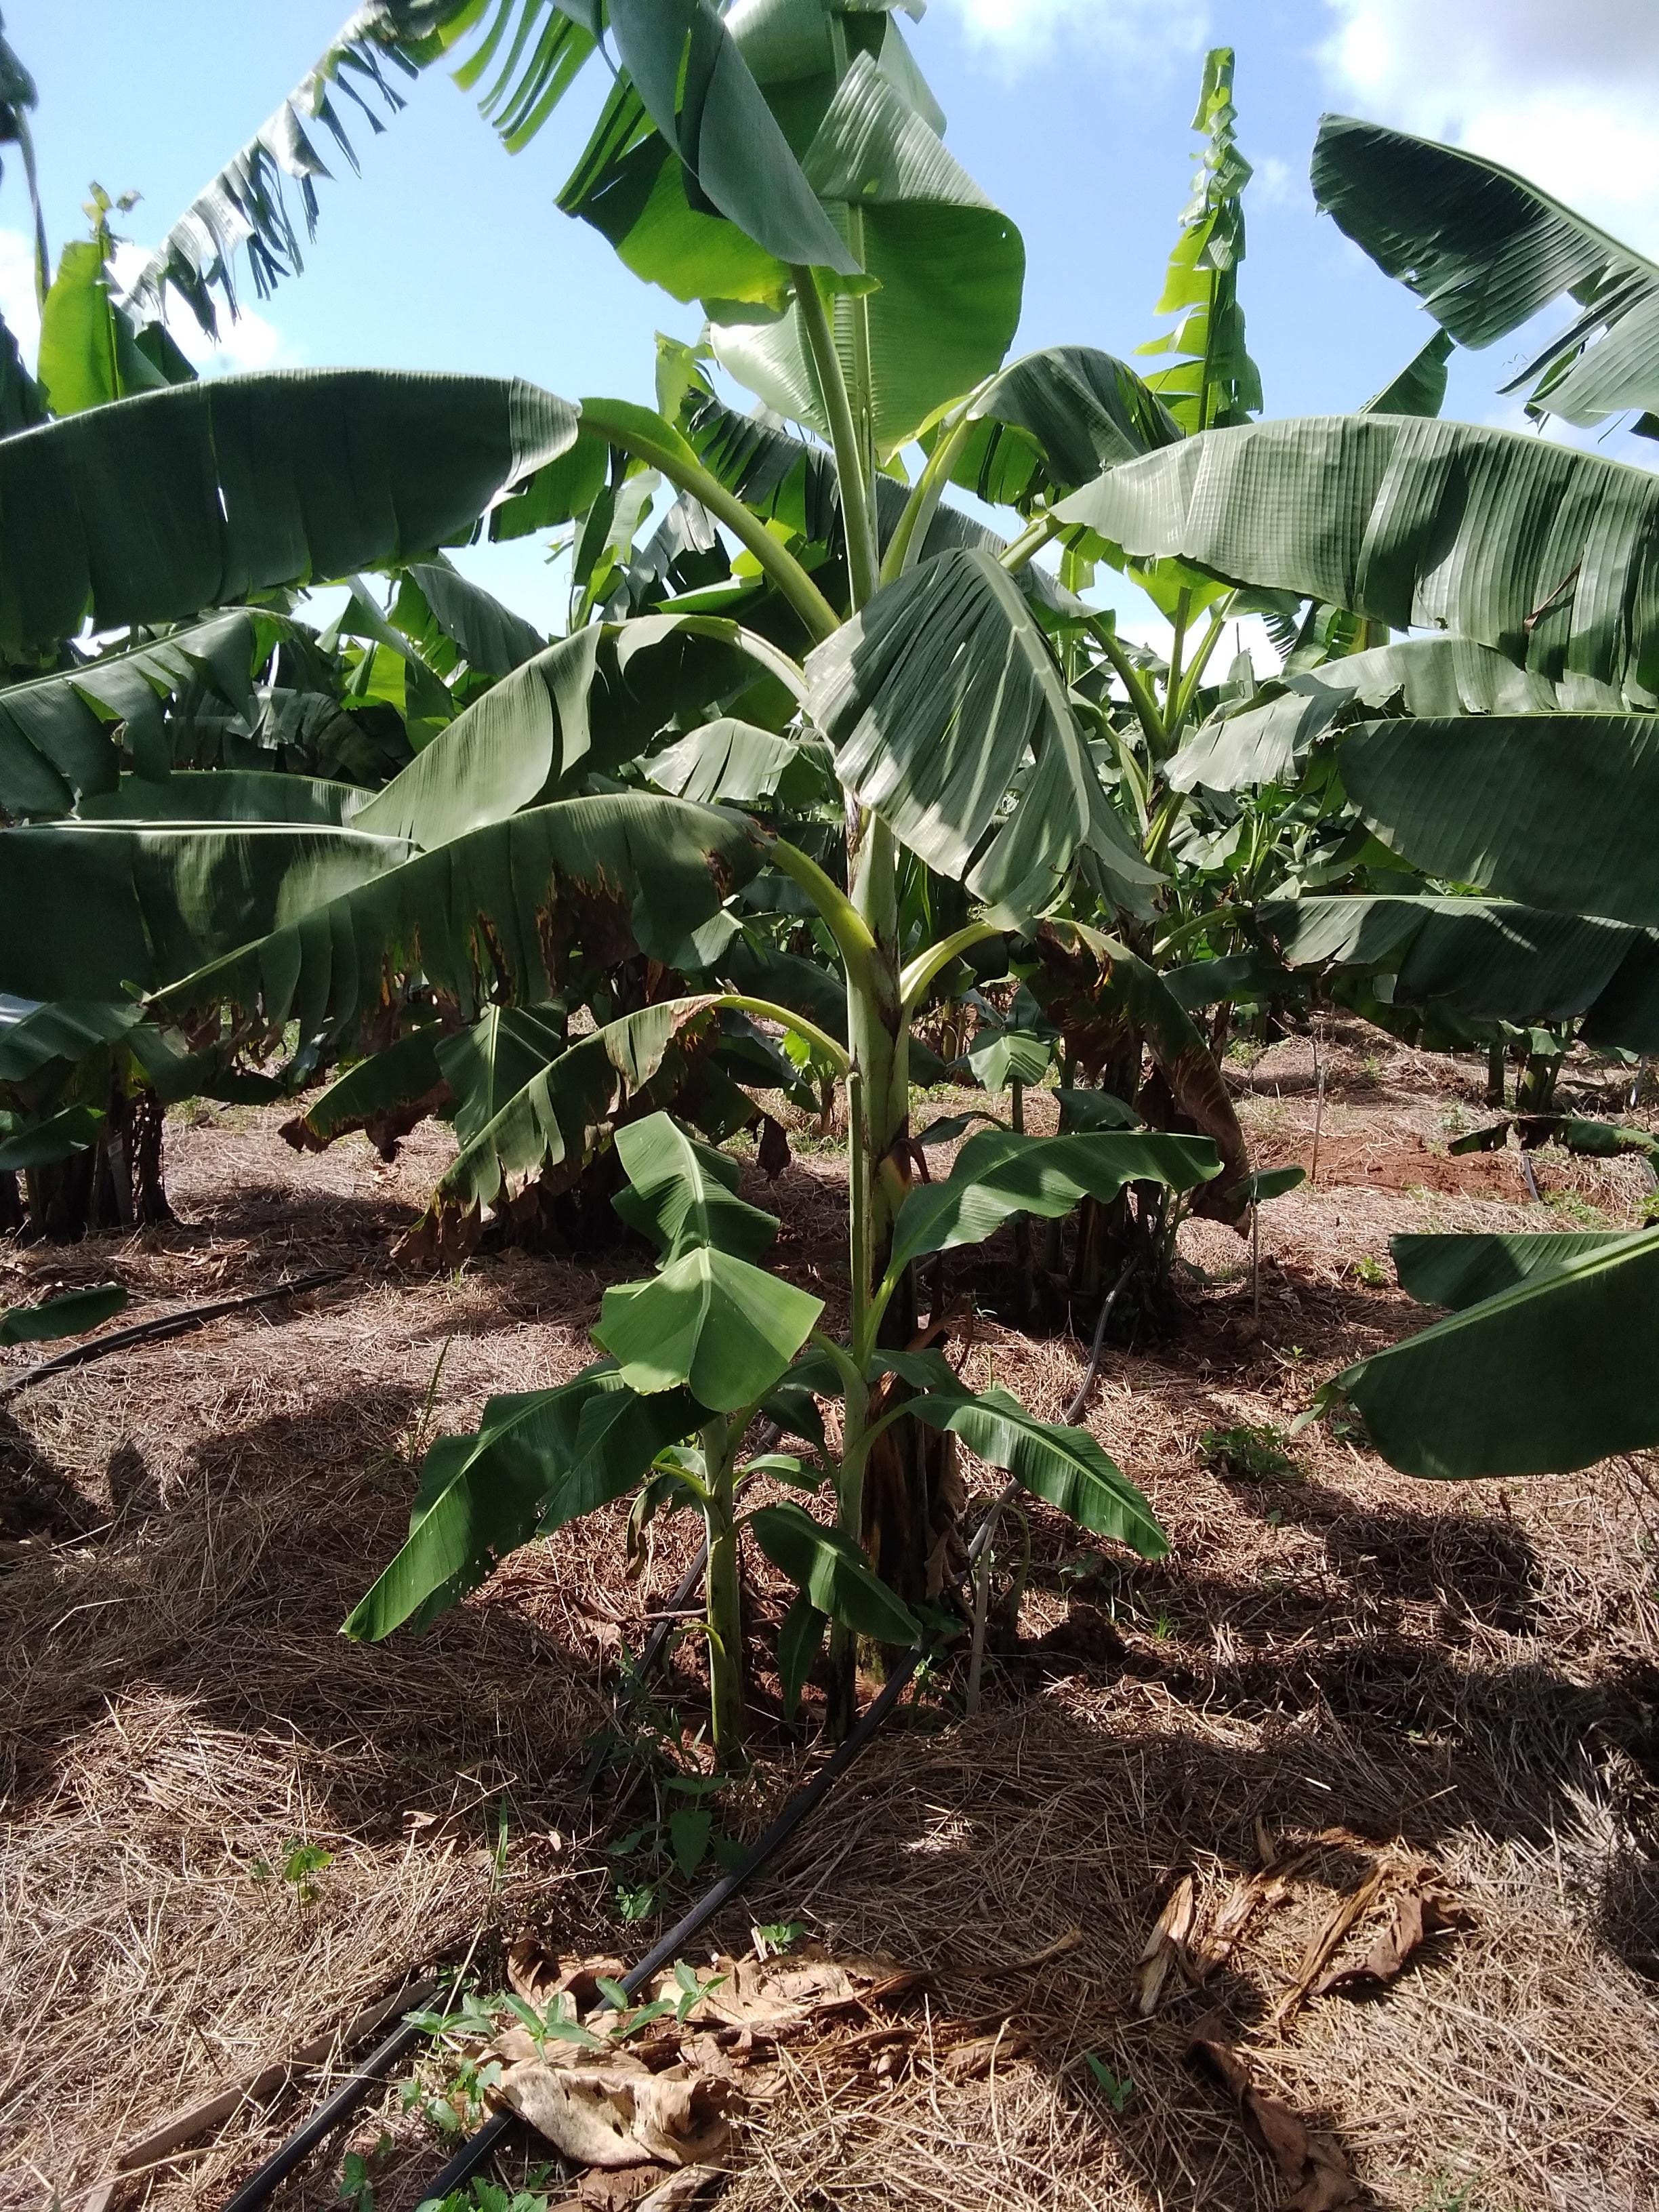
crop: banana
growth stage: vegetative
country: Tanzania
